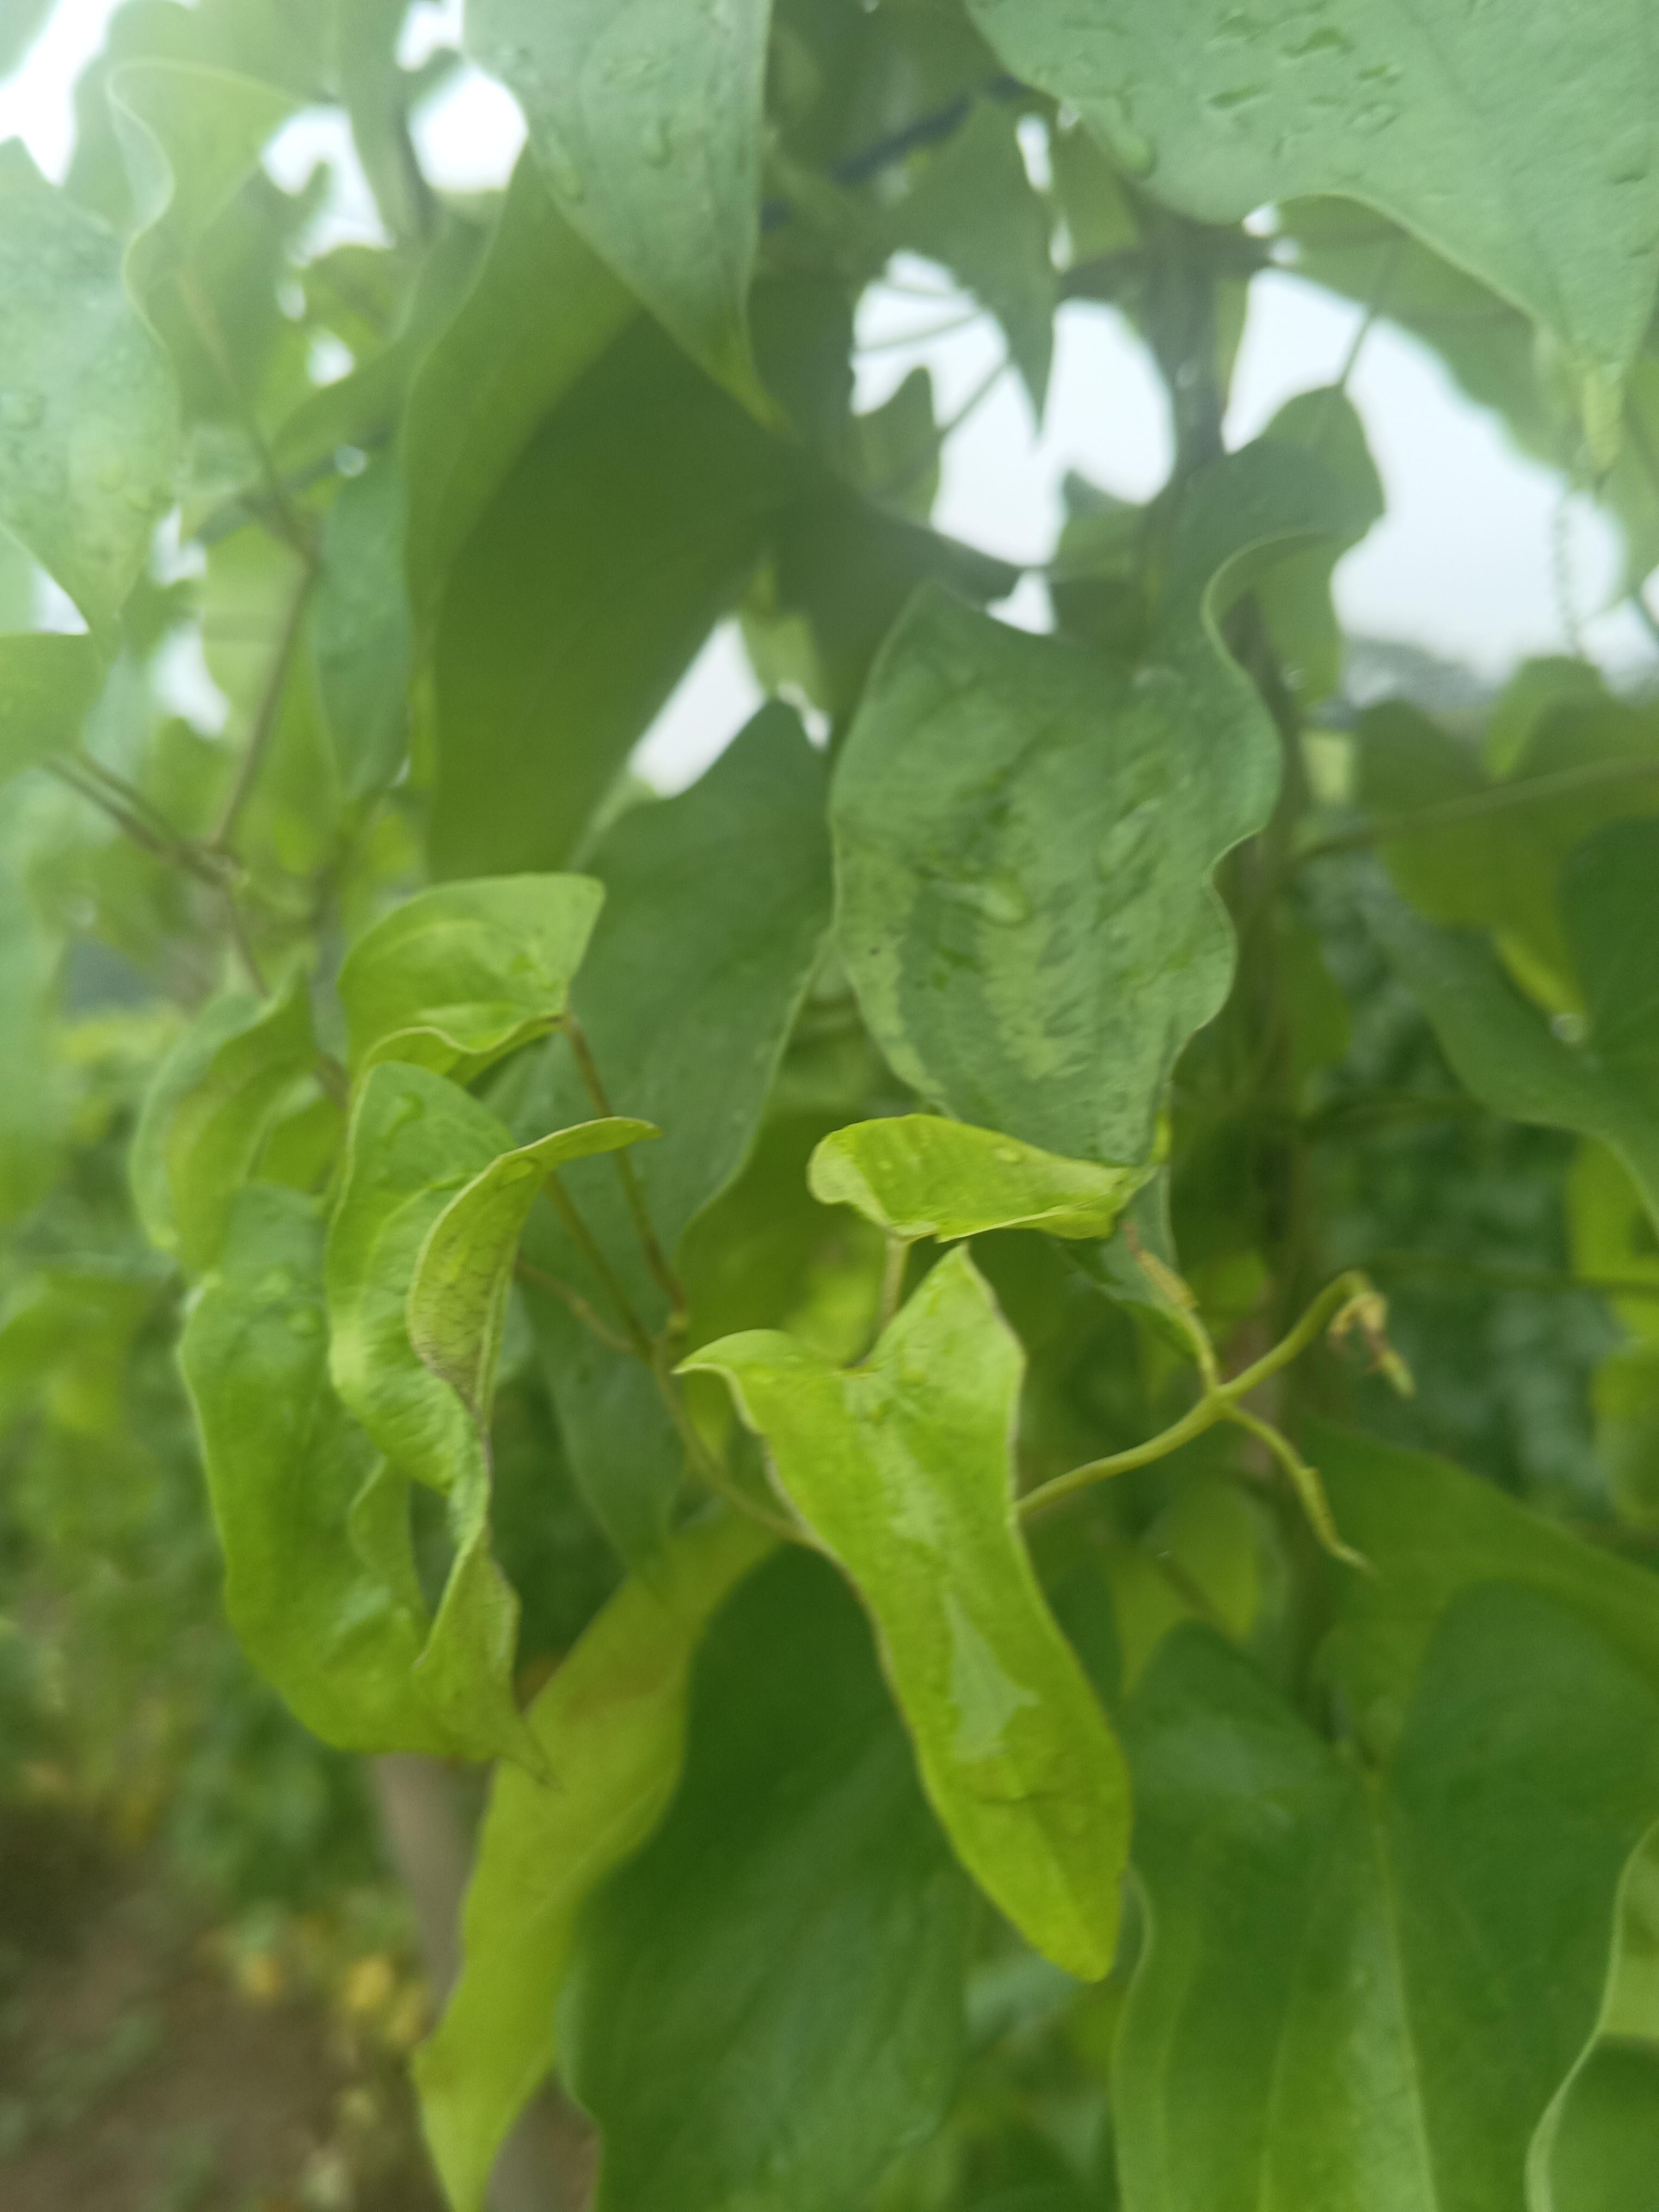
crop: yam
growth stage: vegetative
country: Nigeria
